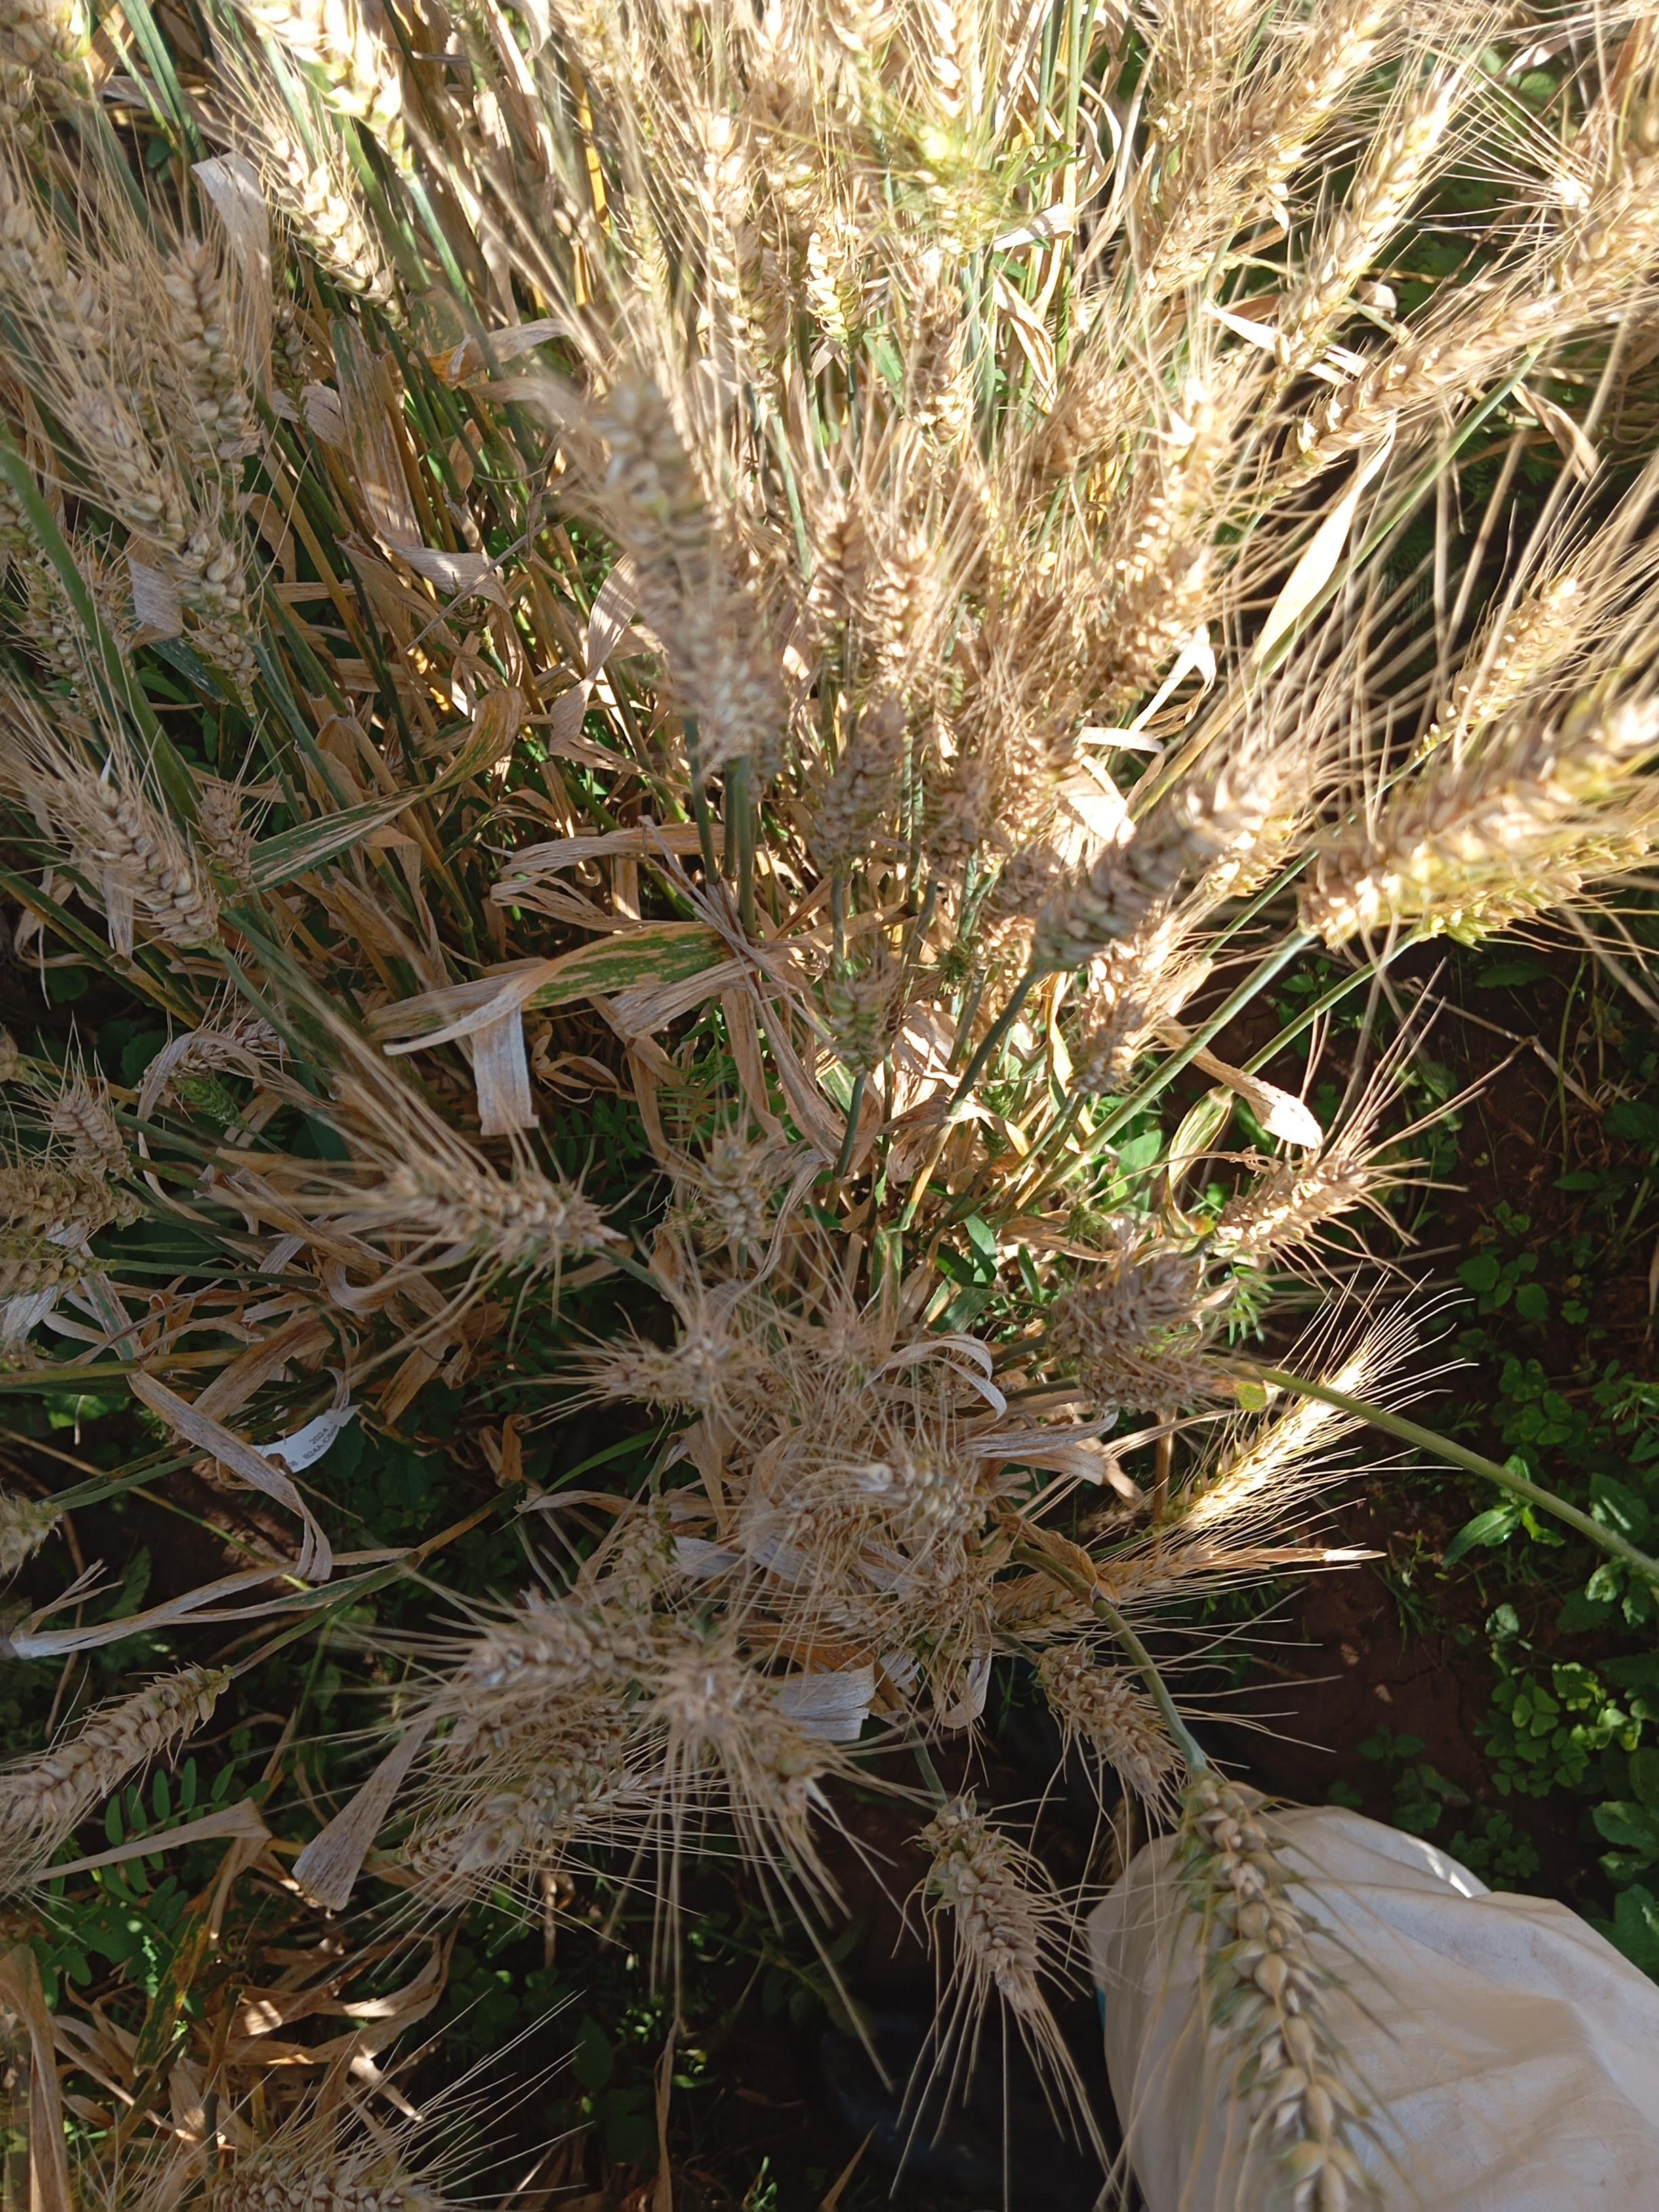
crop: wheat
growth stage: maturity
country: Kenya
